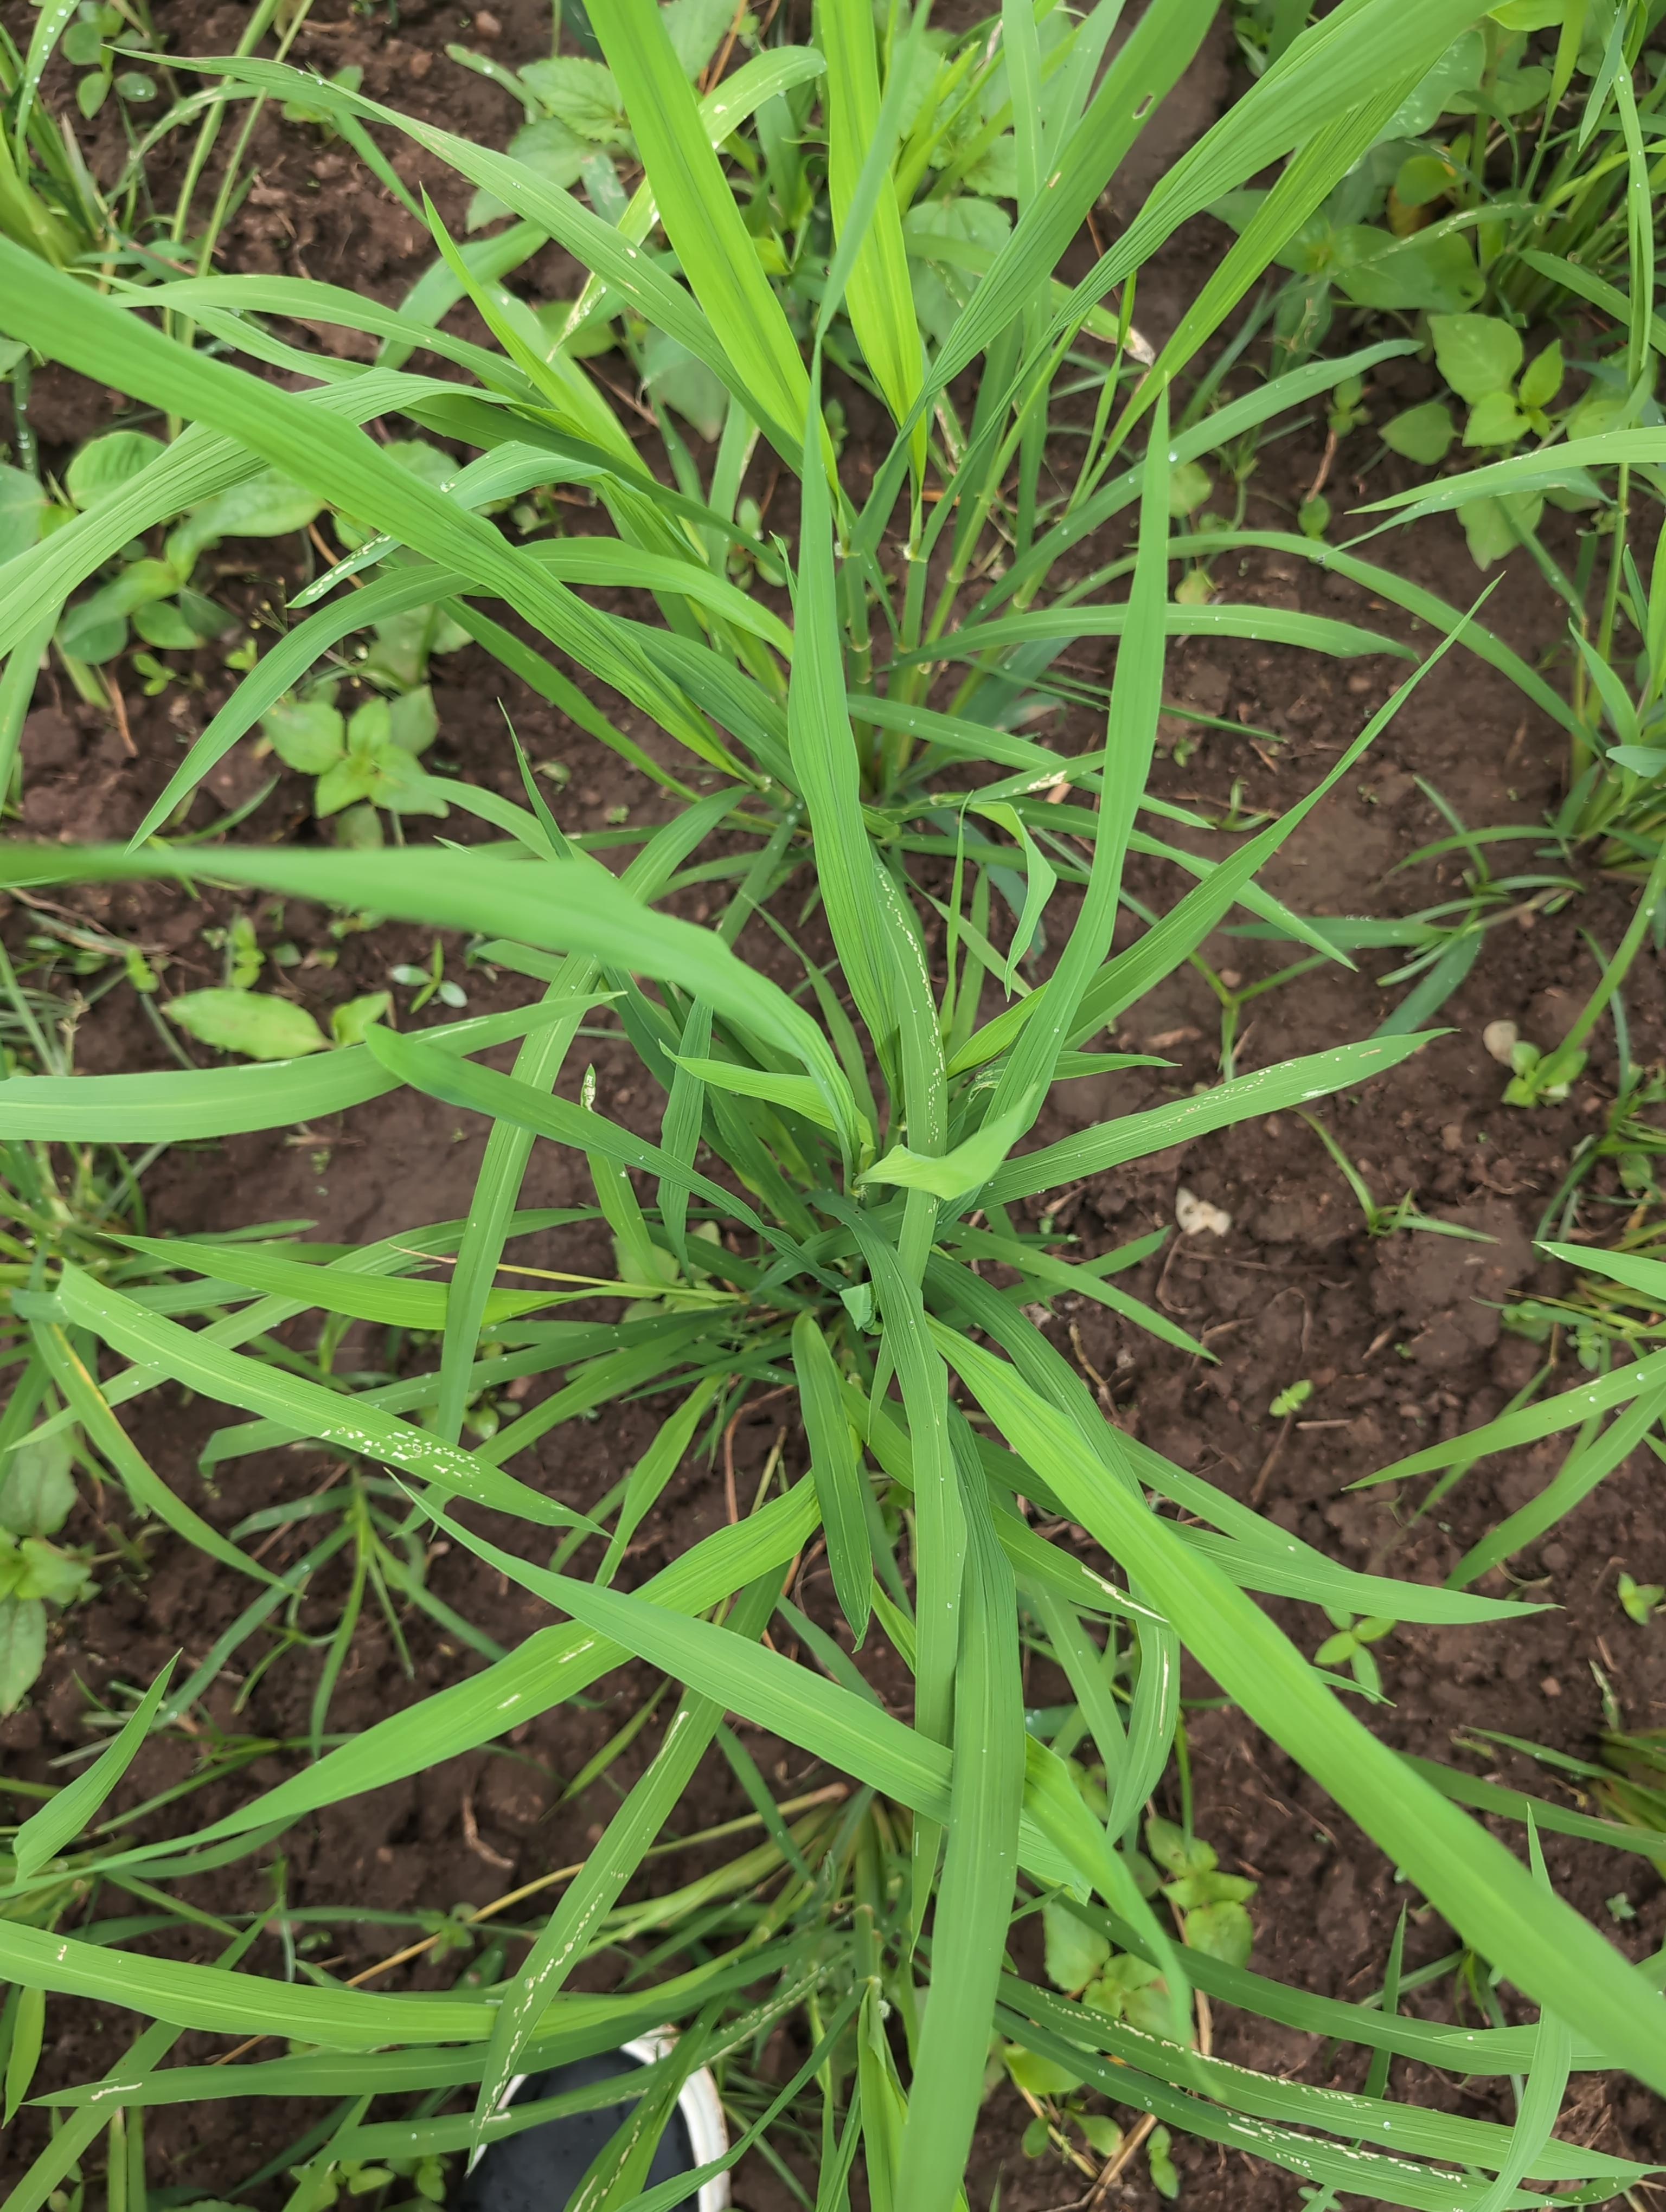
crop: rice
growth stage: tillering
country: Côte d'Ivoire
